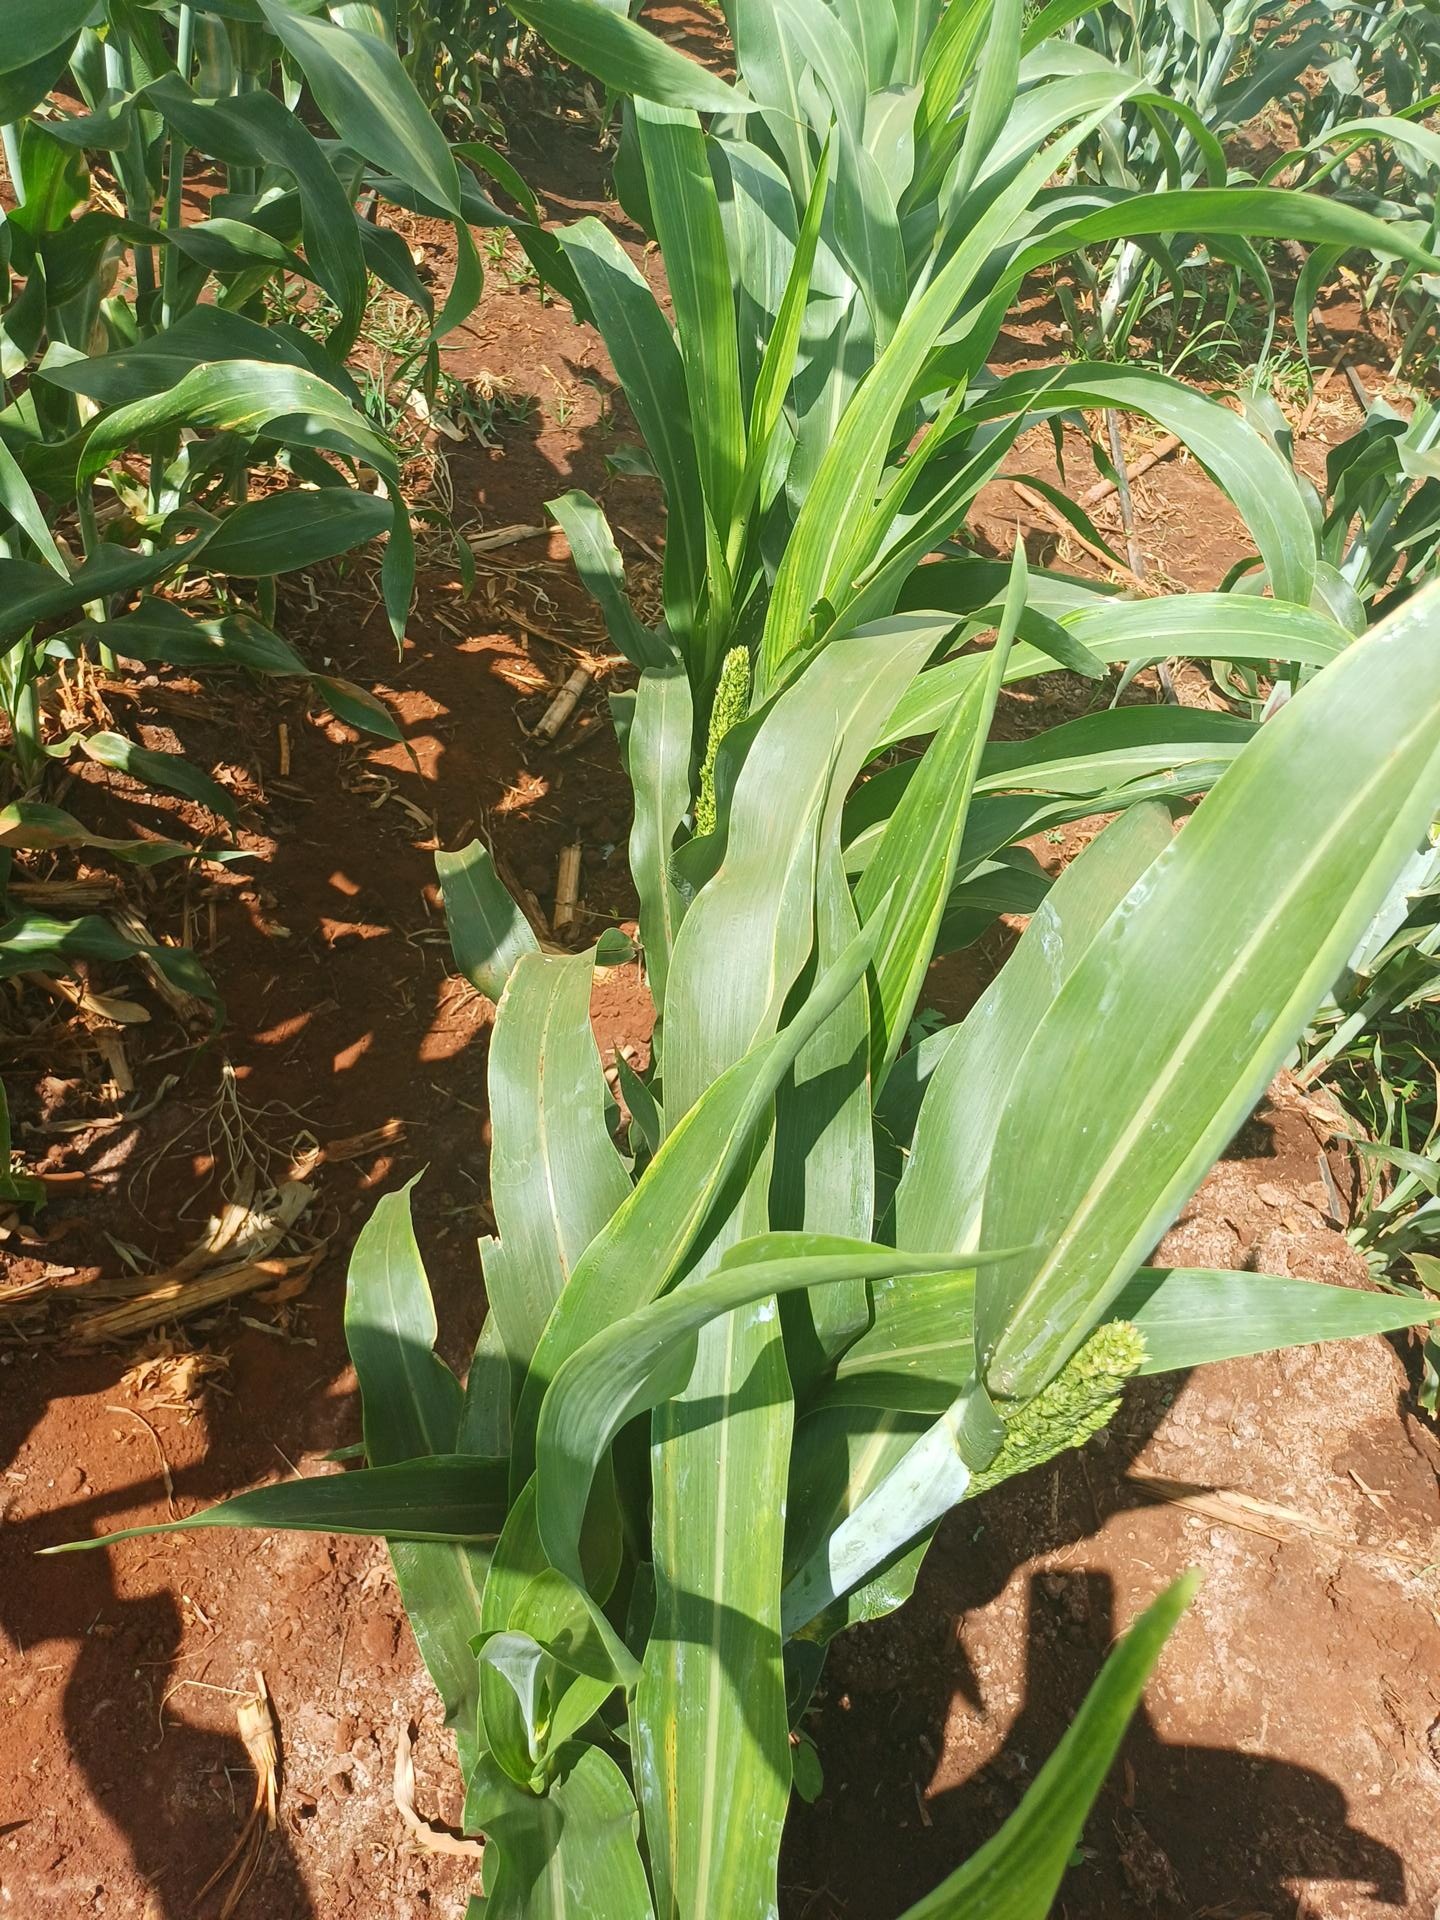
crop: sorghum
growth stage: heading tuber
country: Kenya
